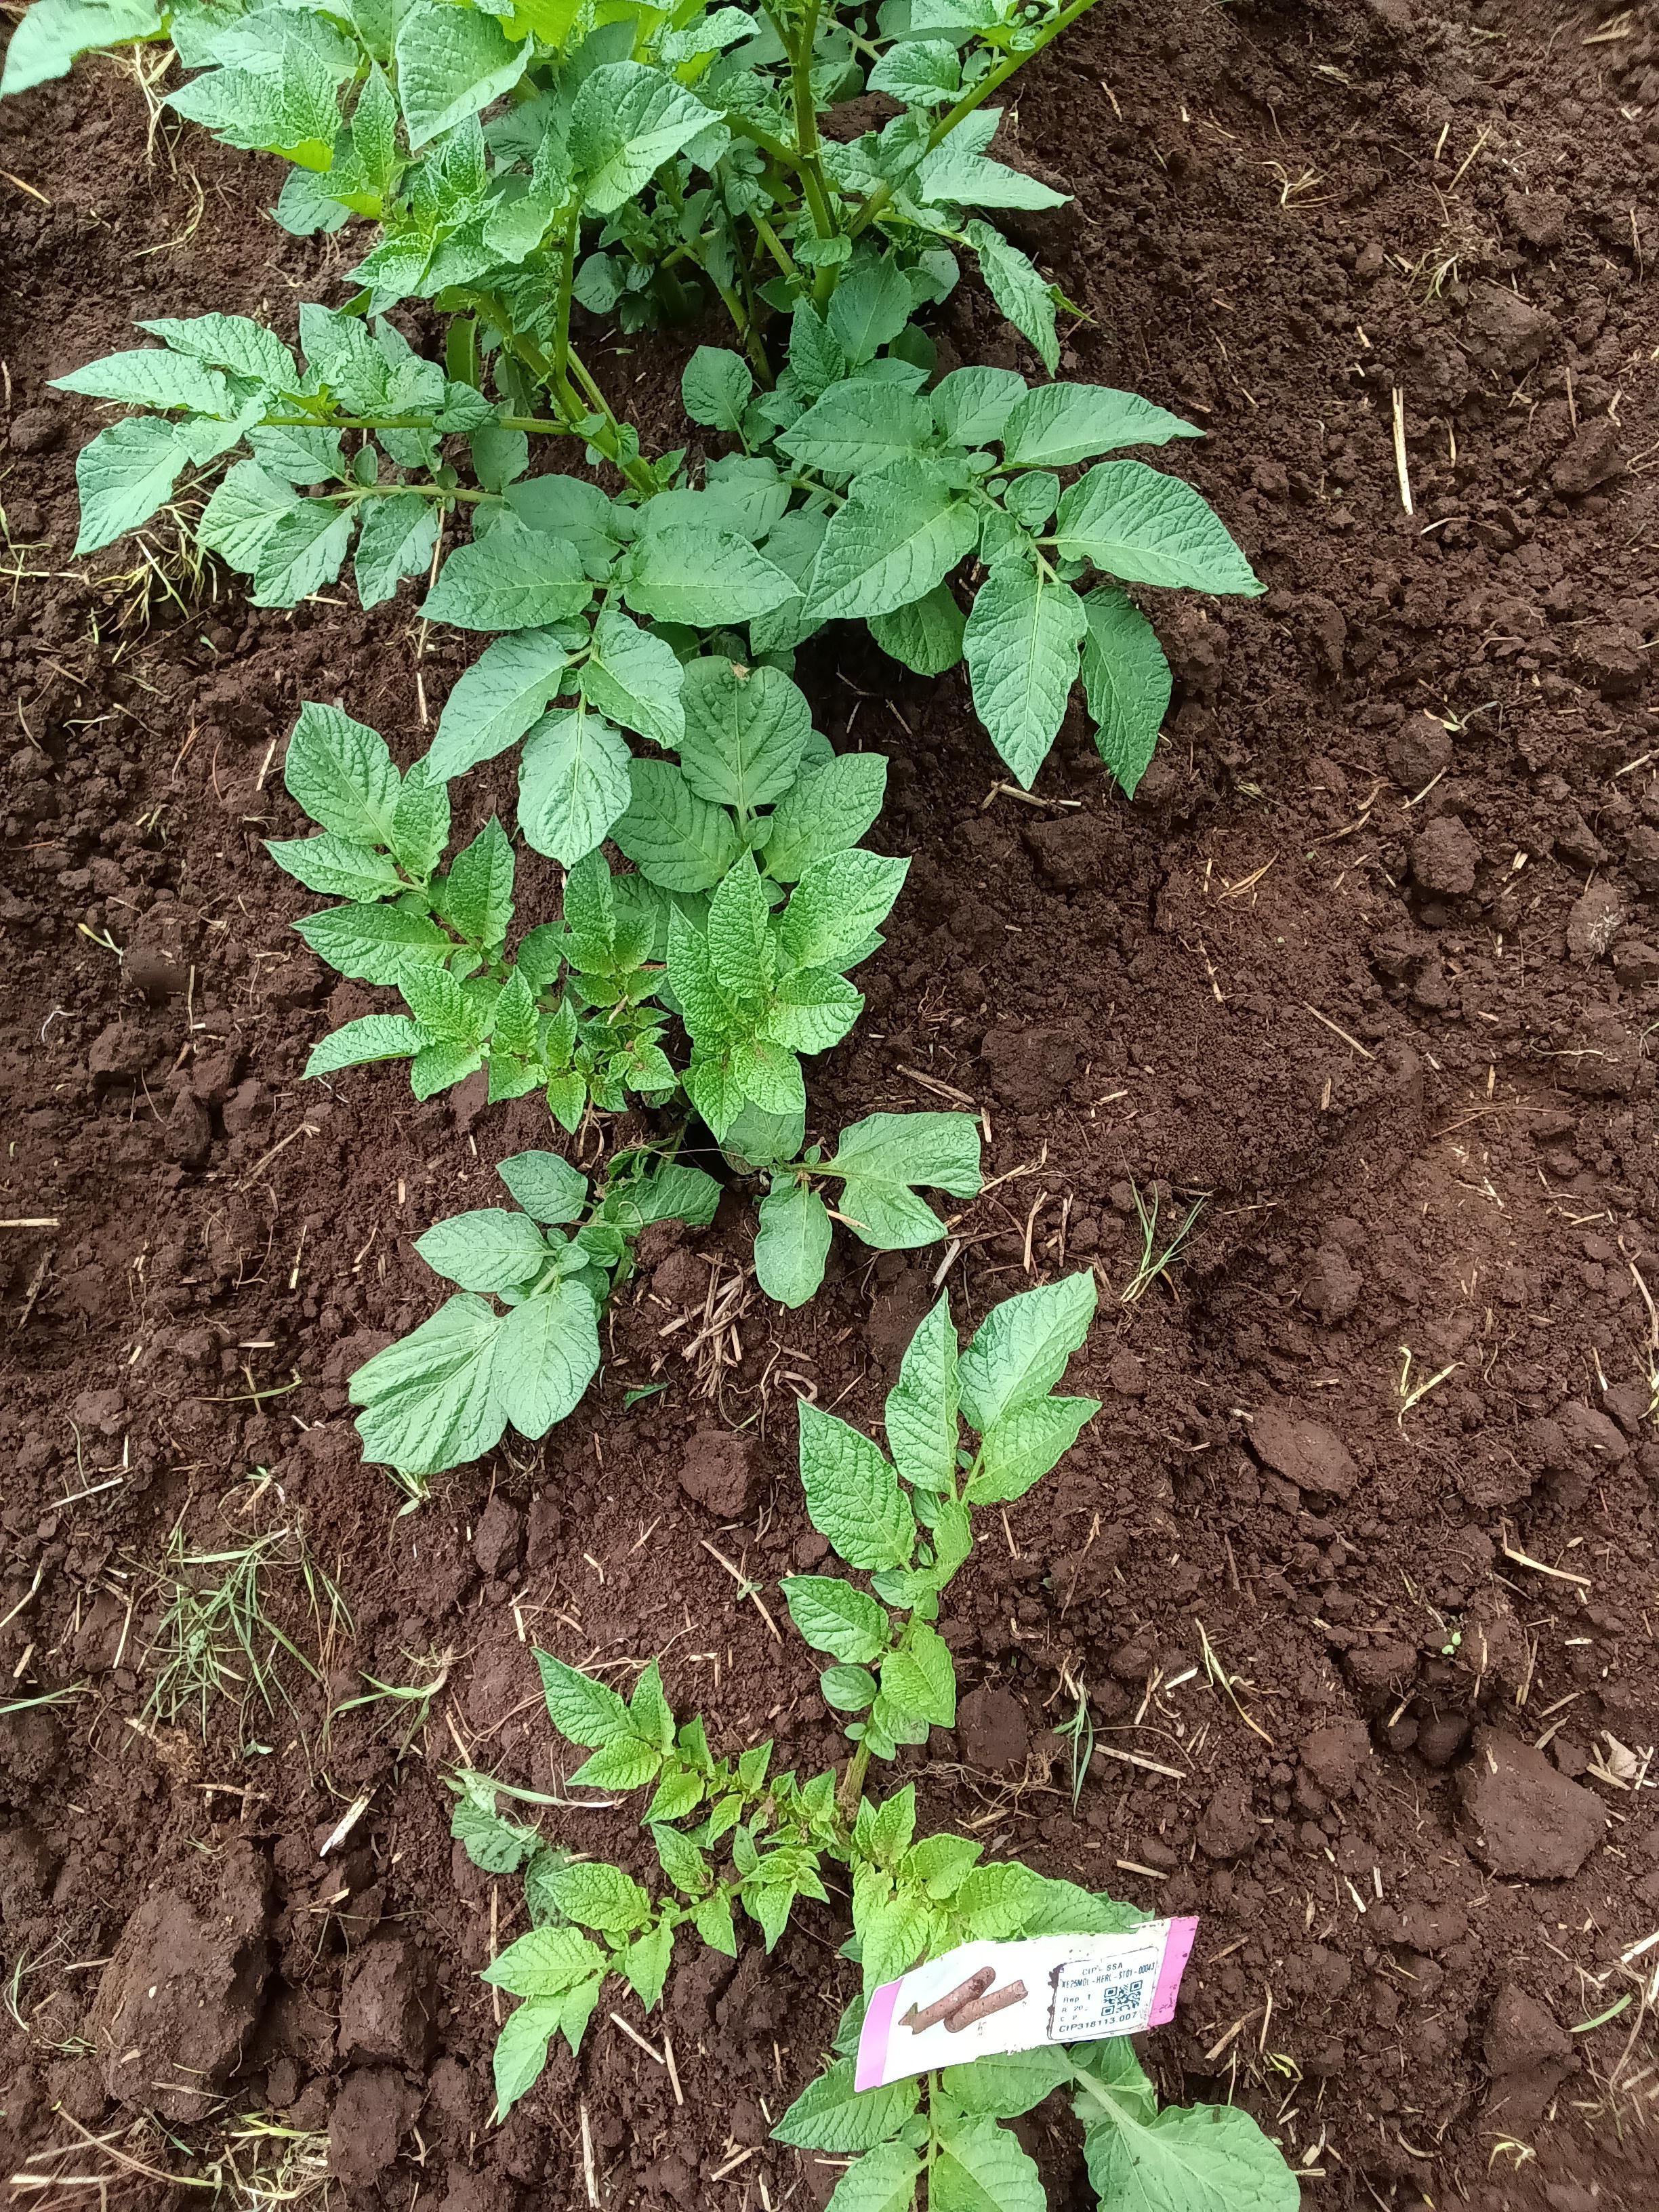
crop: potato
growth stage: vegetative
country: Kenya
